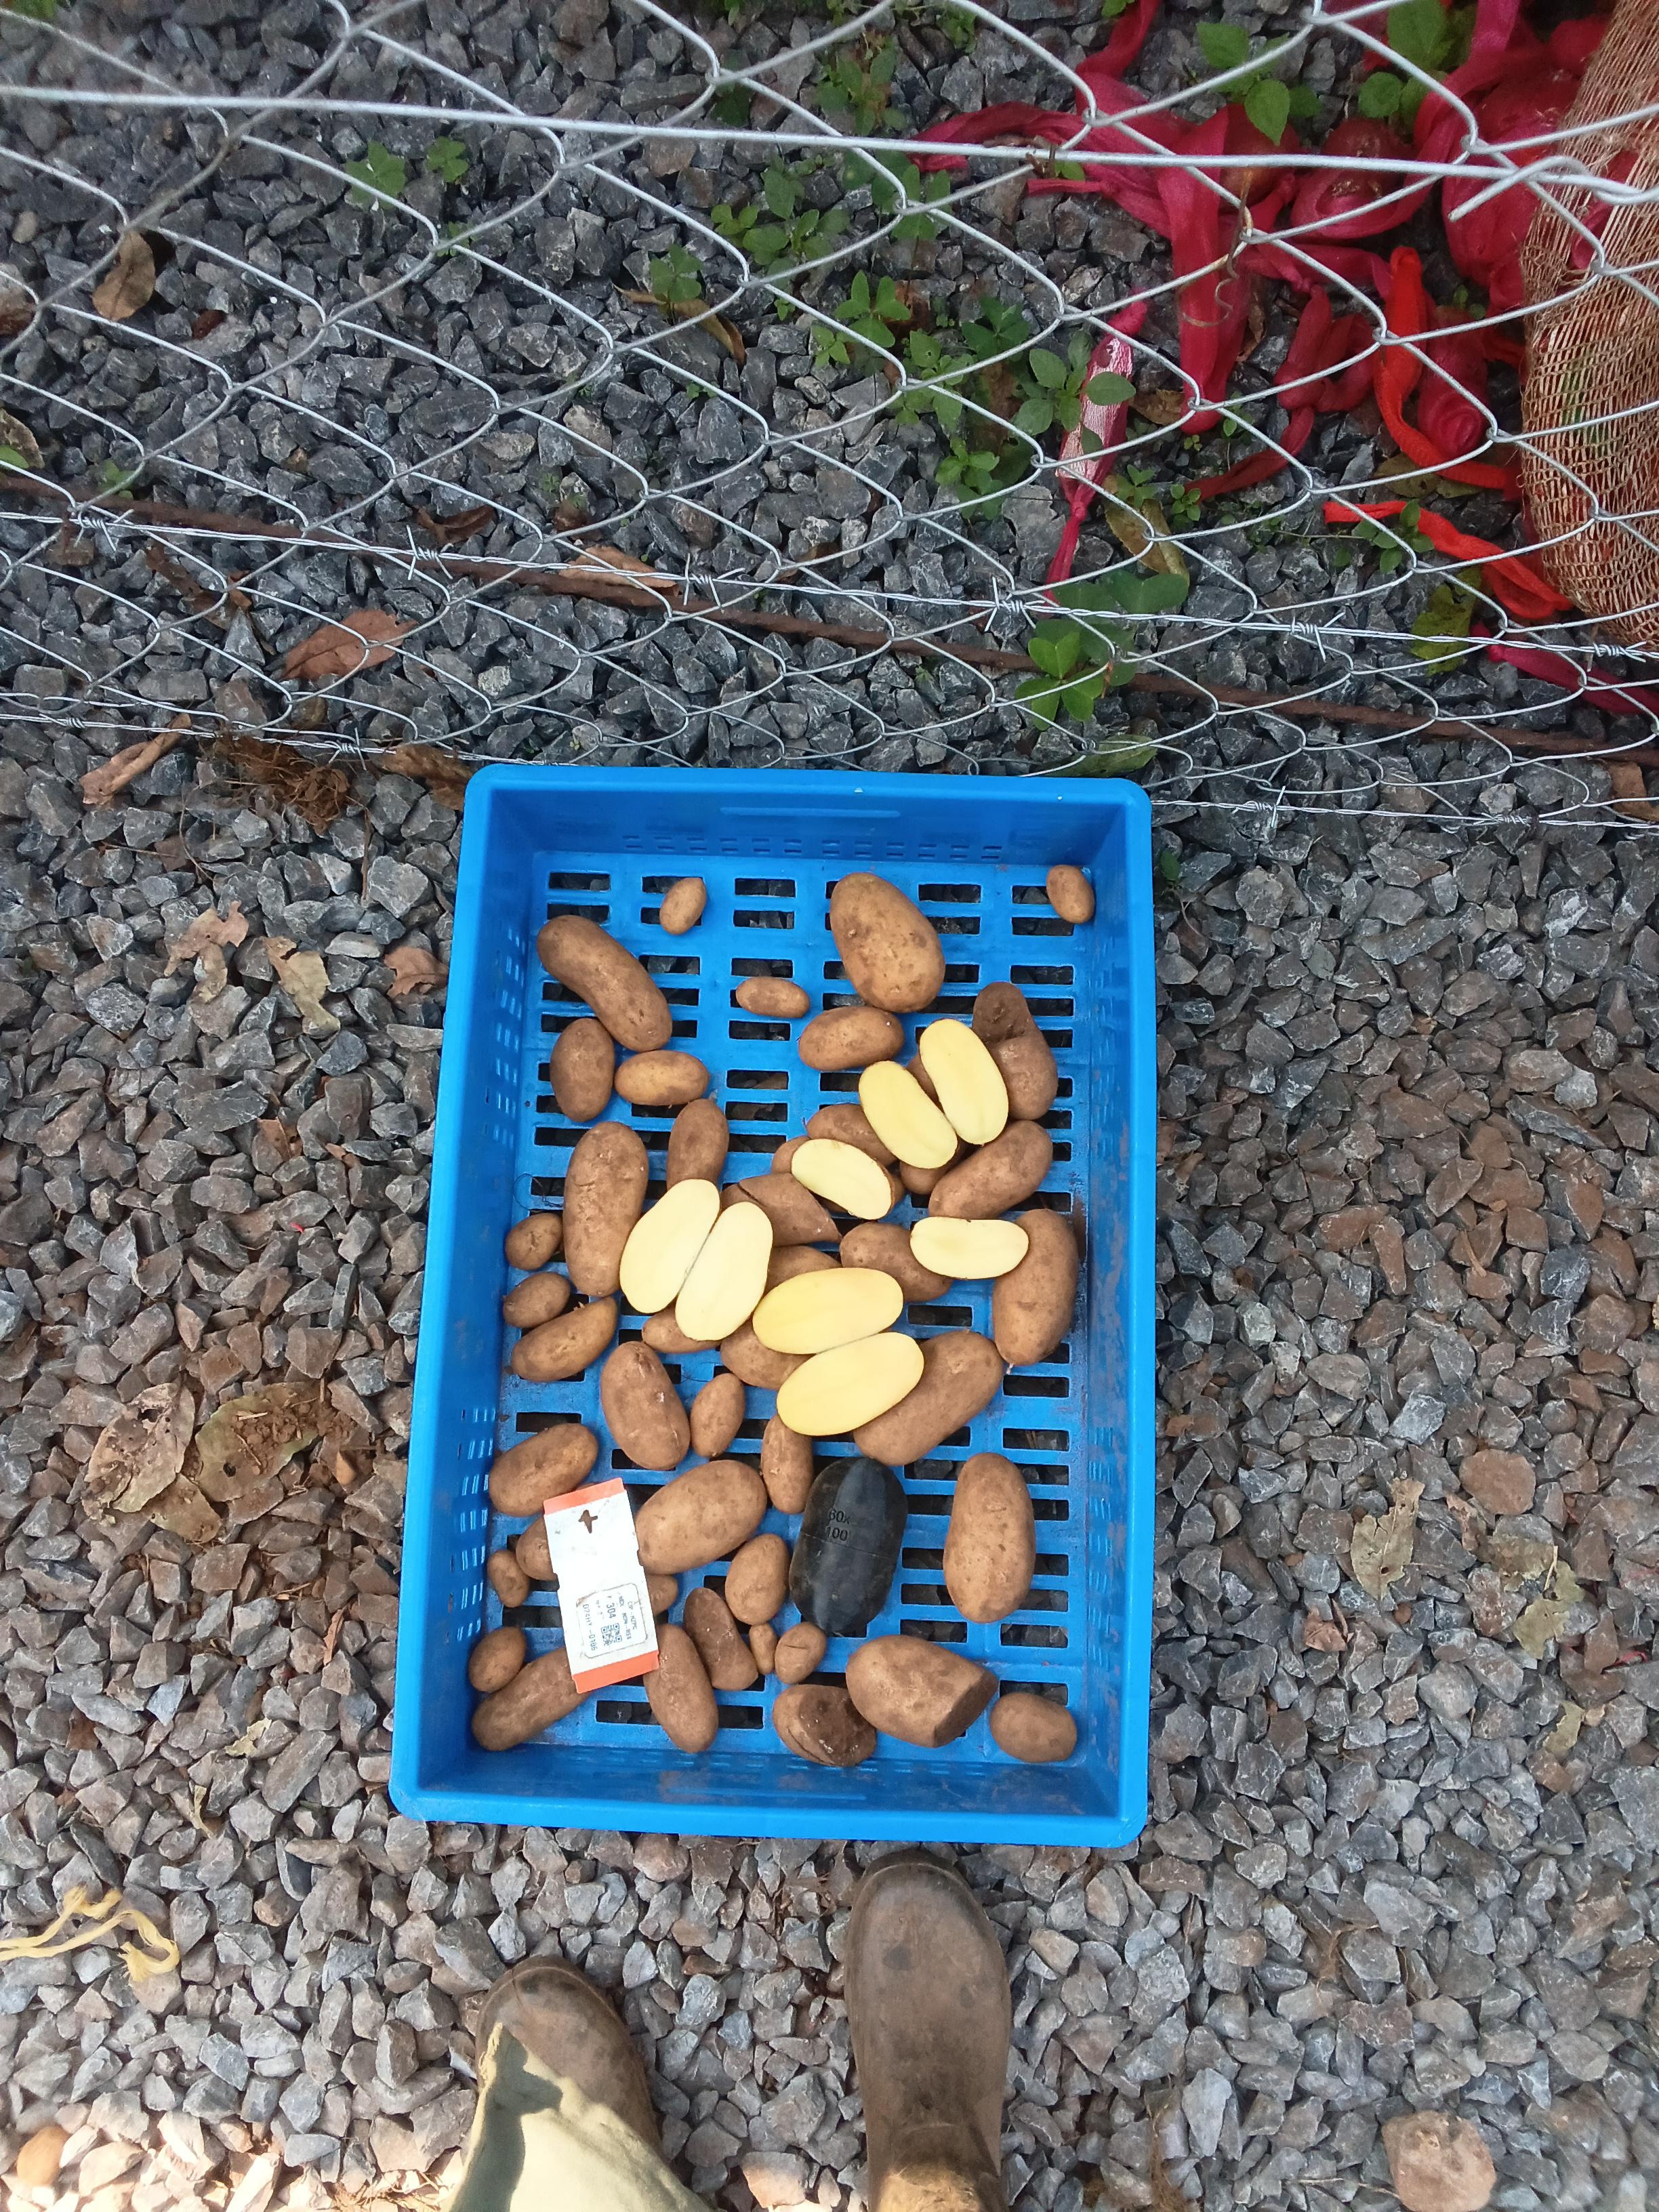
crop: potato
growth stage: harvest
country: Kenya
